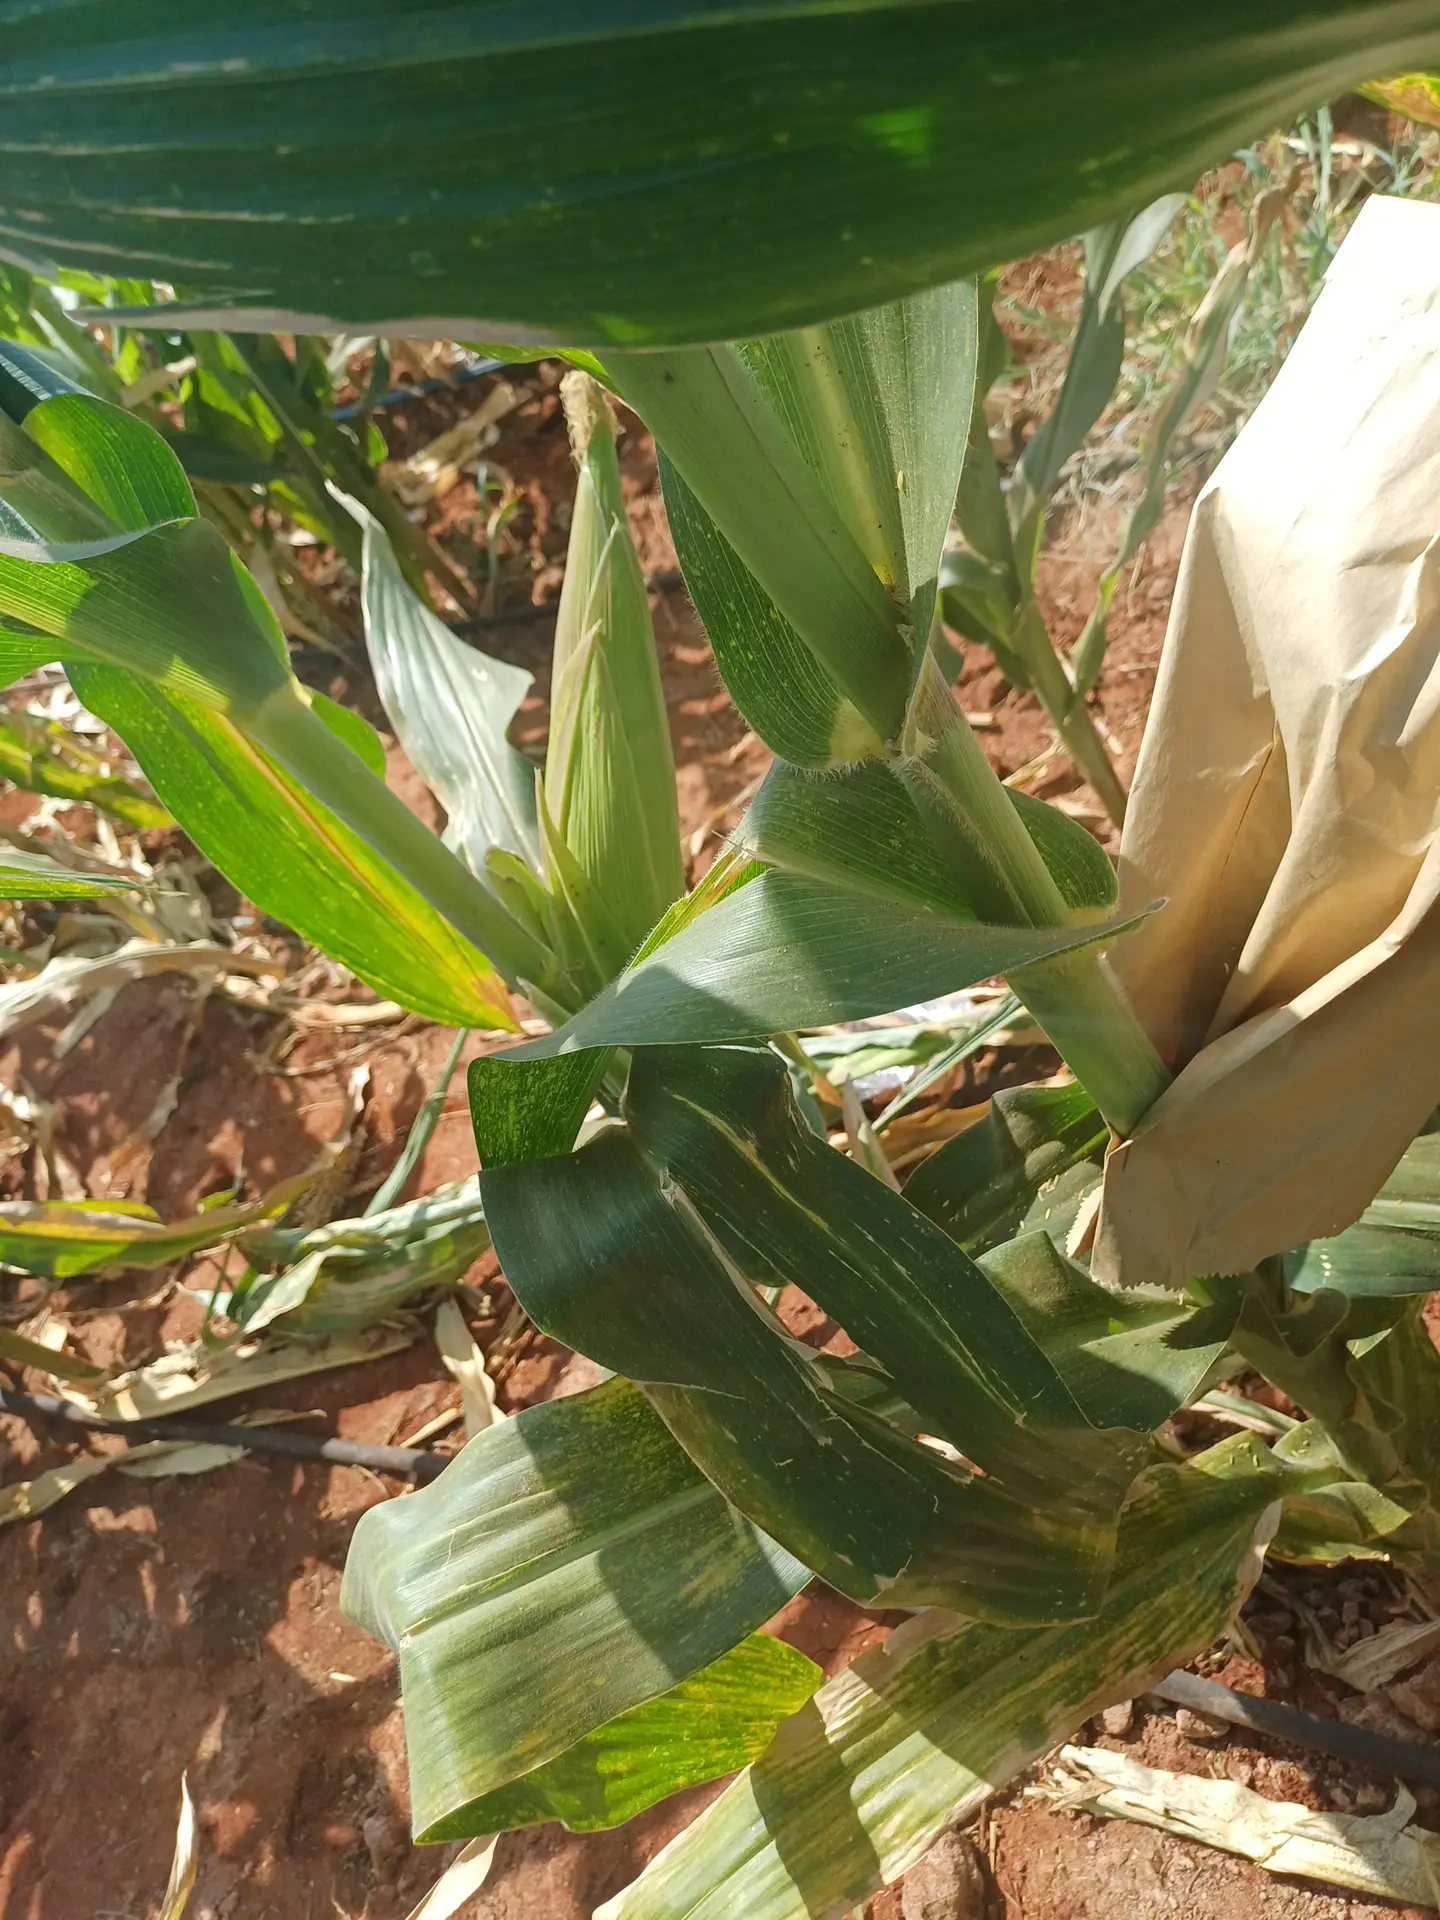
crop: maize
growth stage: flowering
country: Kenya
